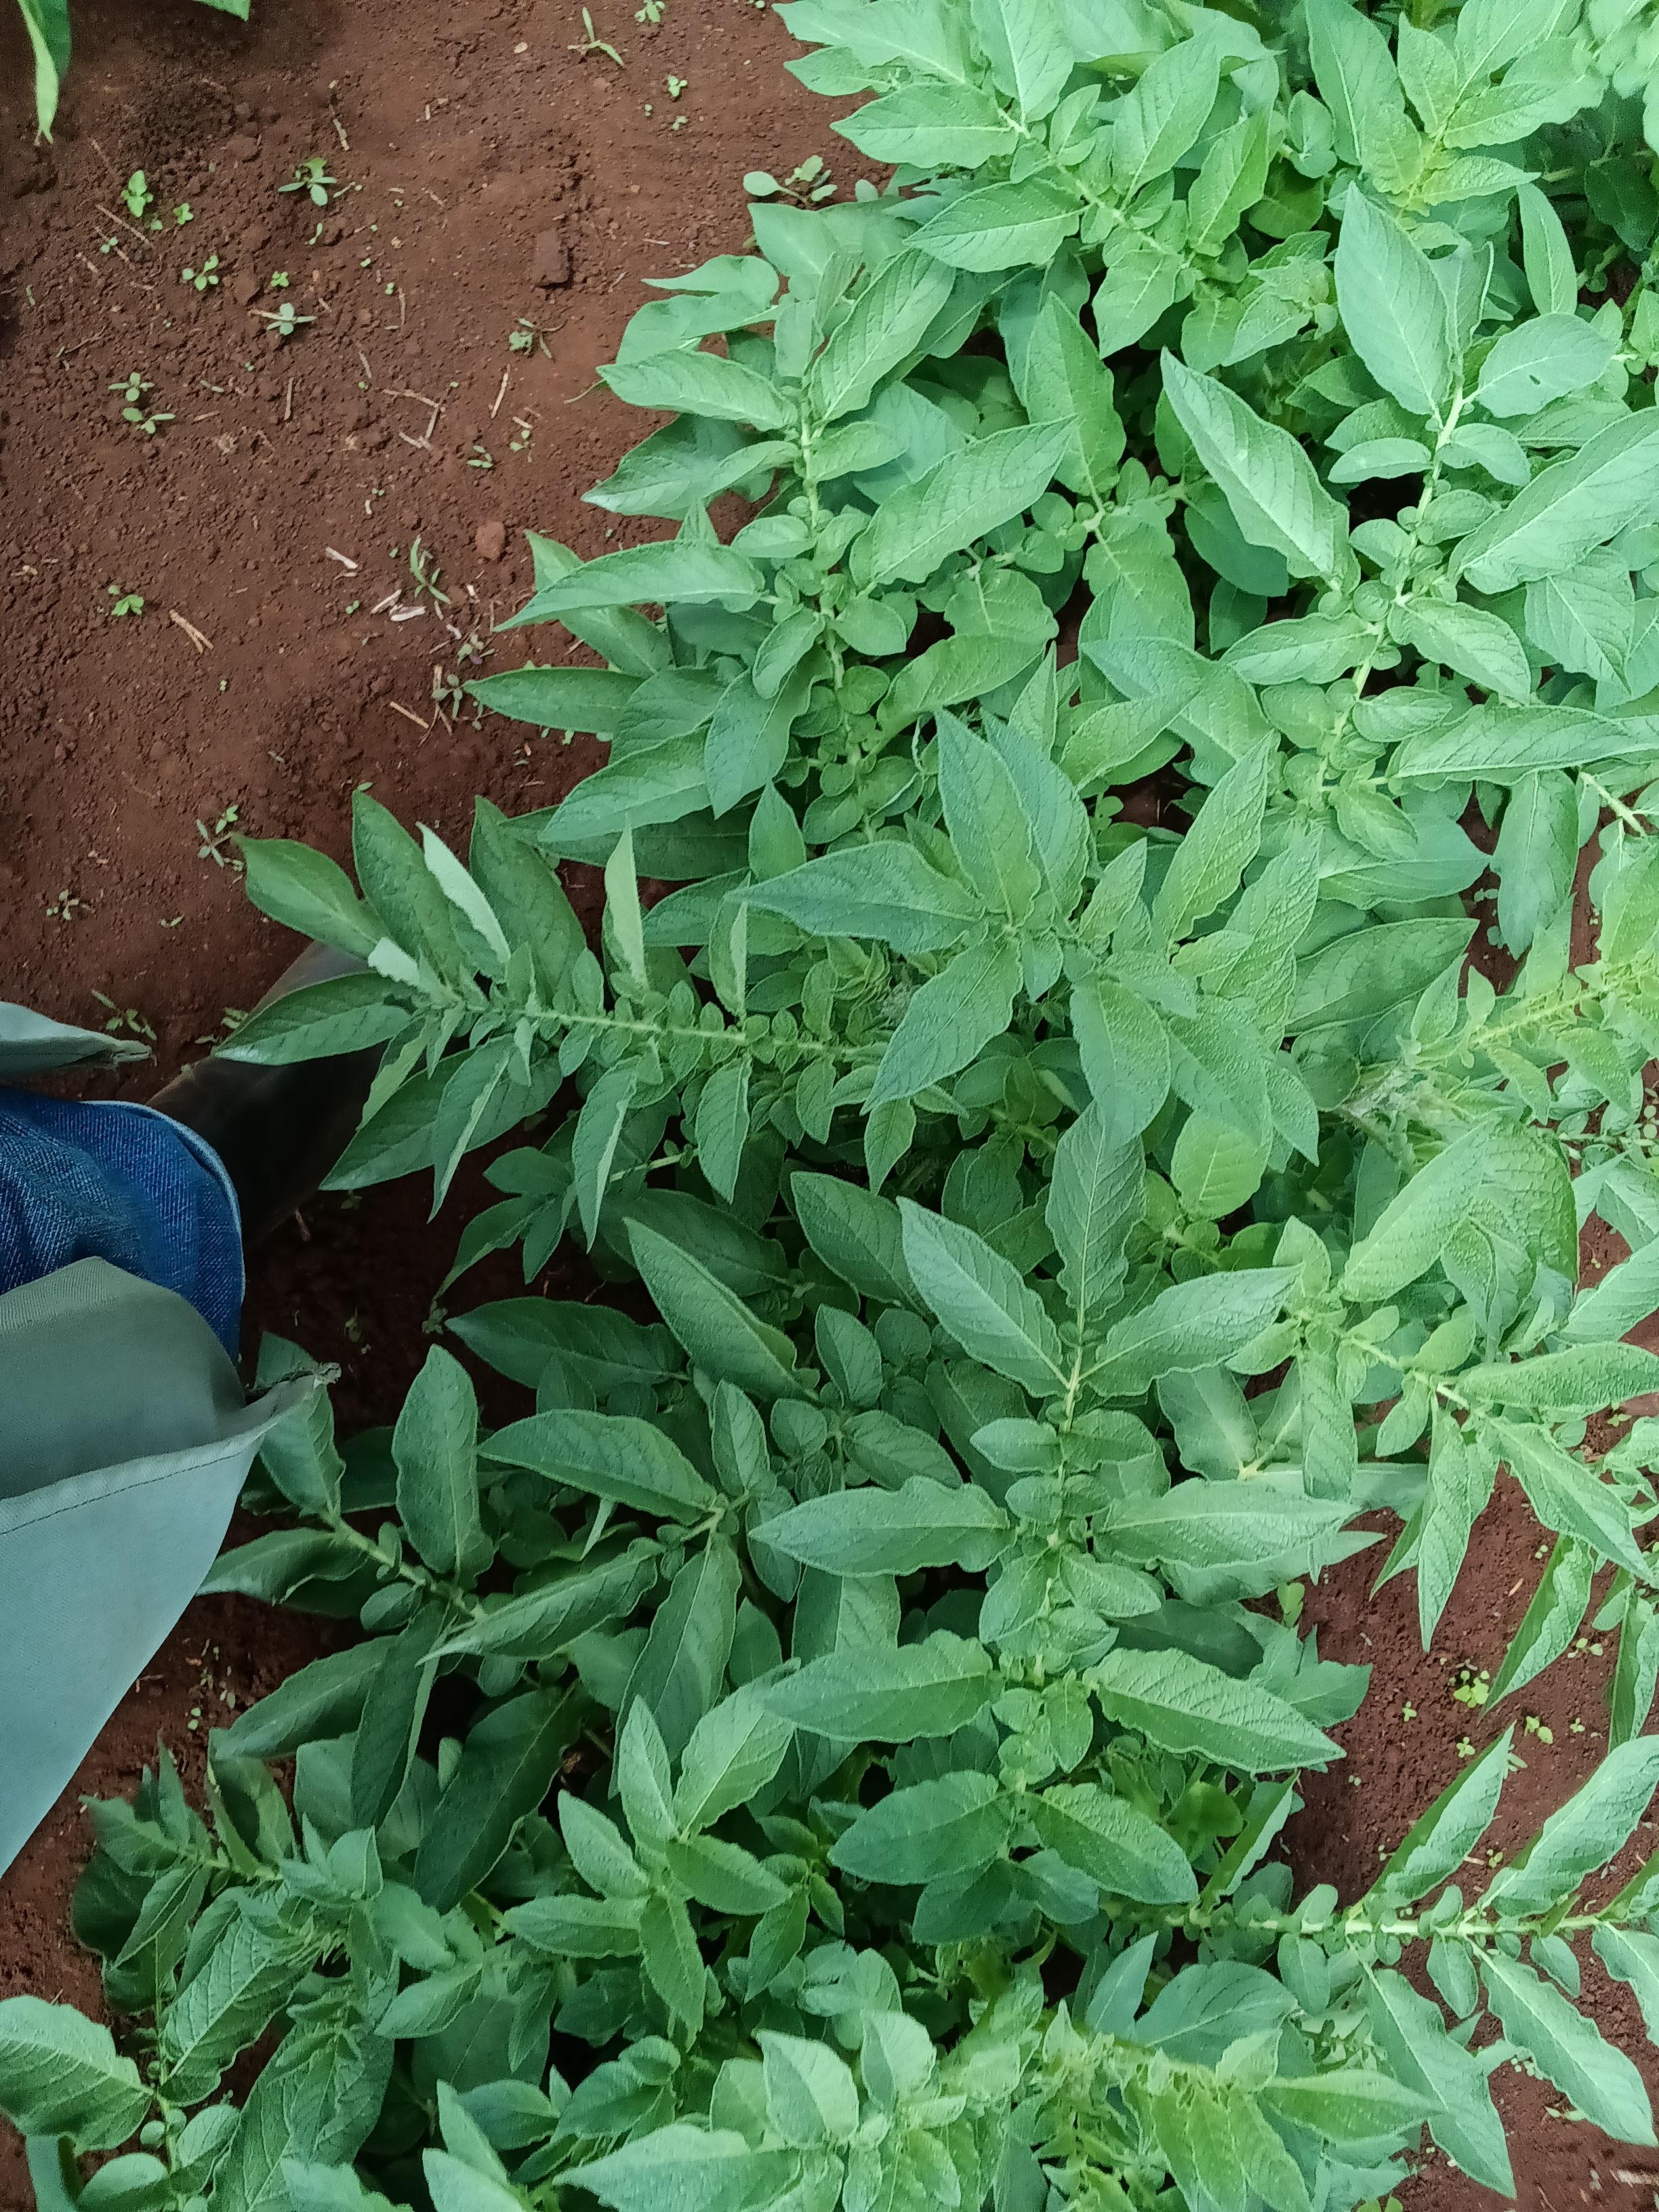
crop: potato
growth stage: vegetative
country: Kenya
